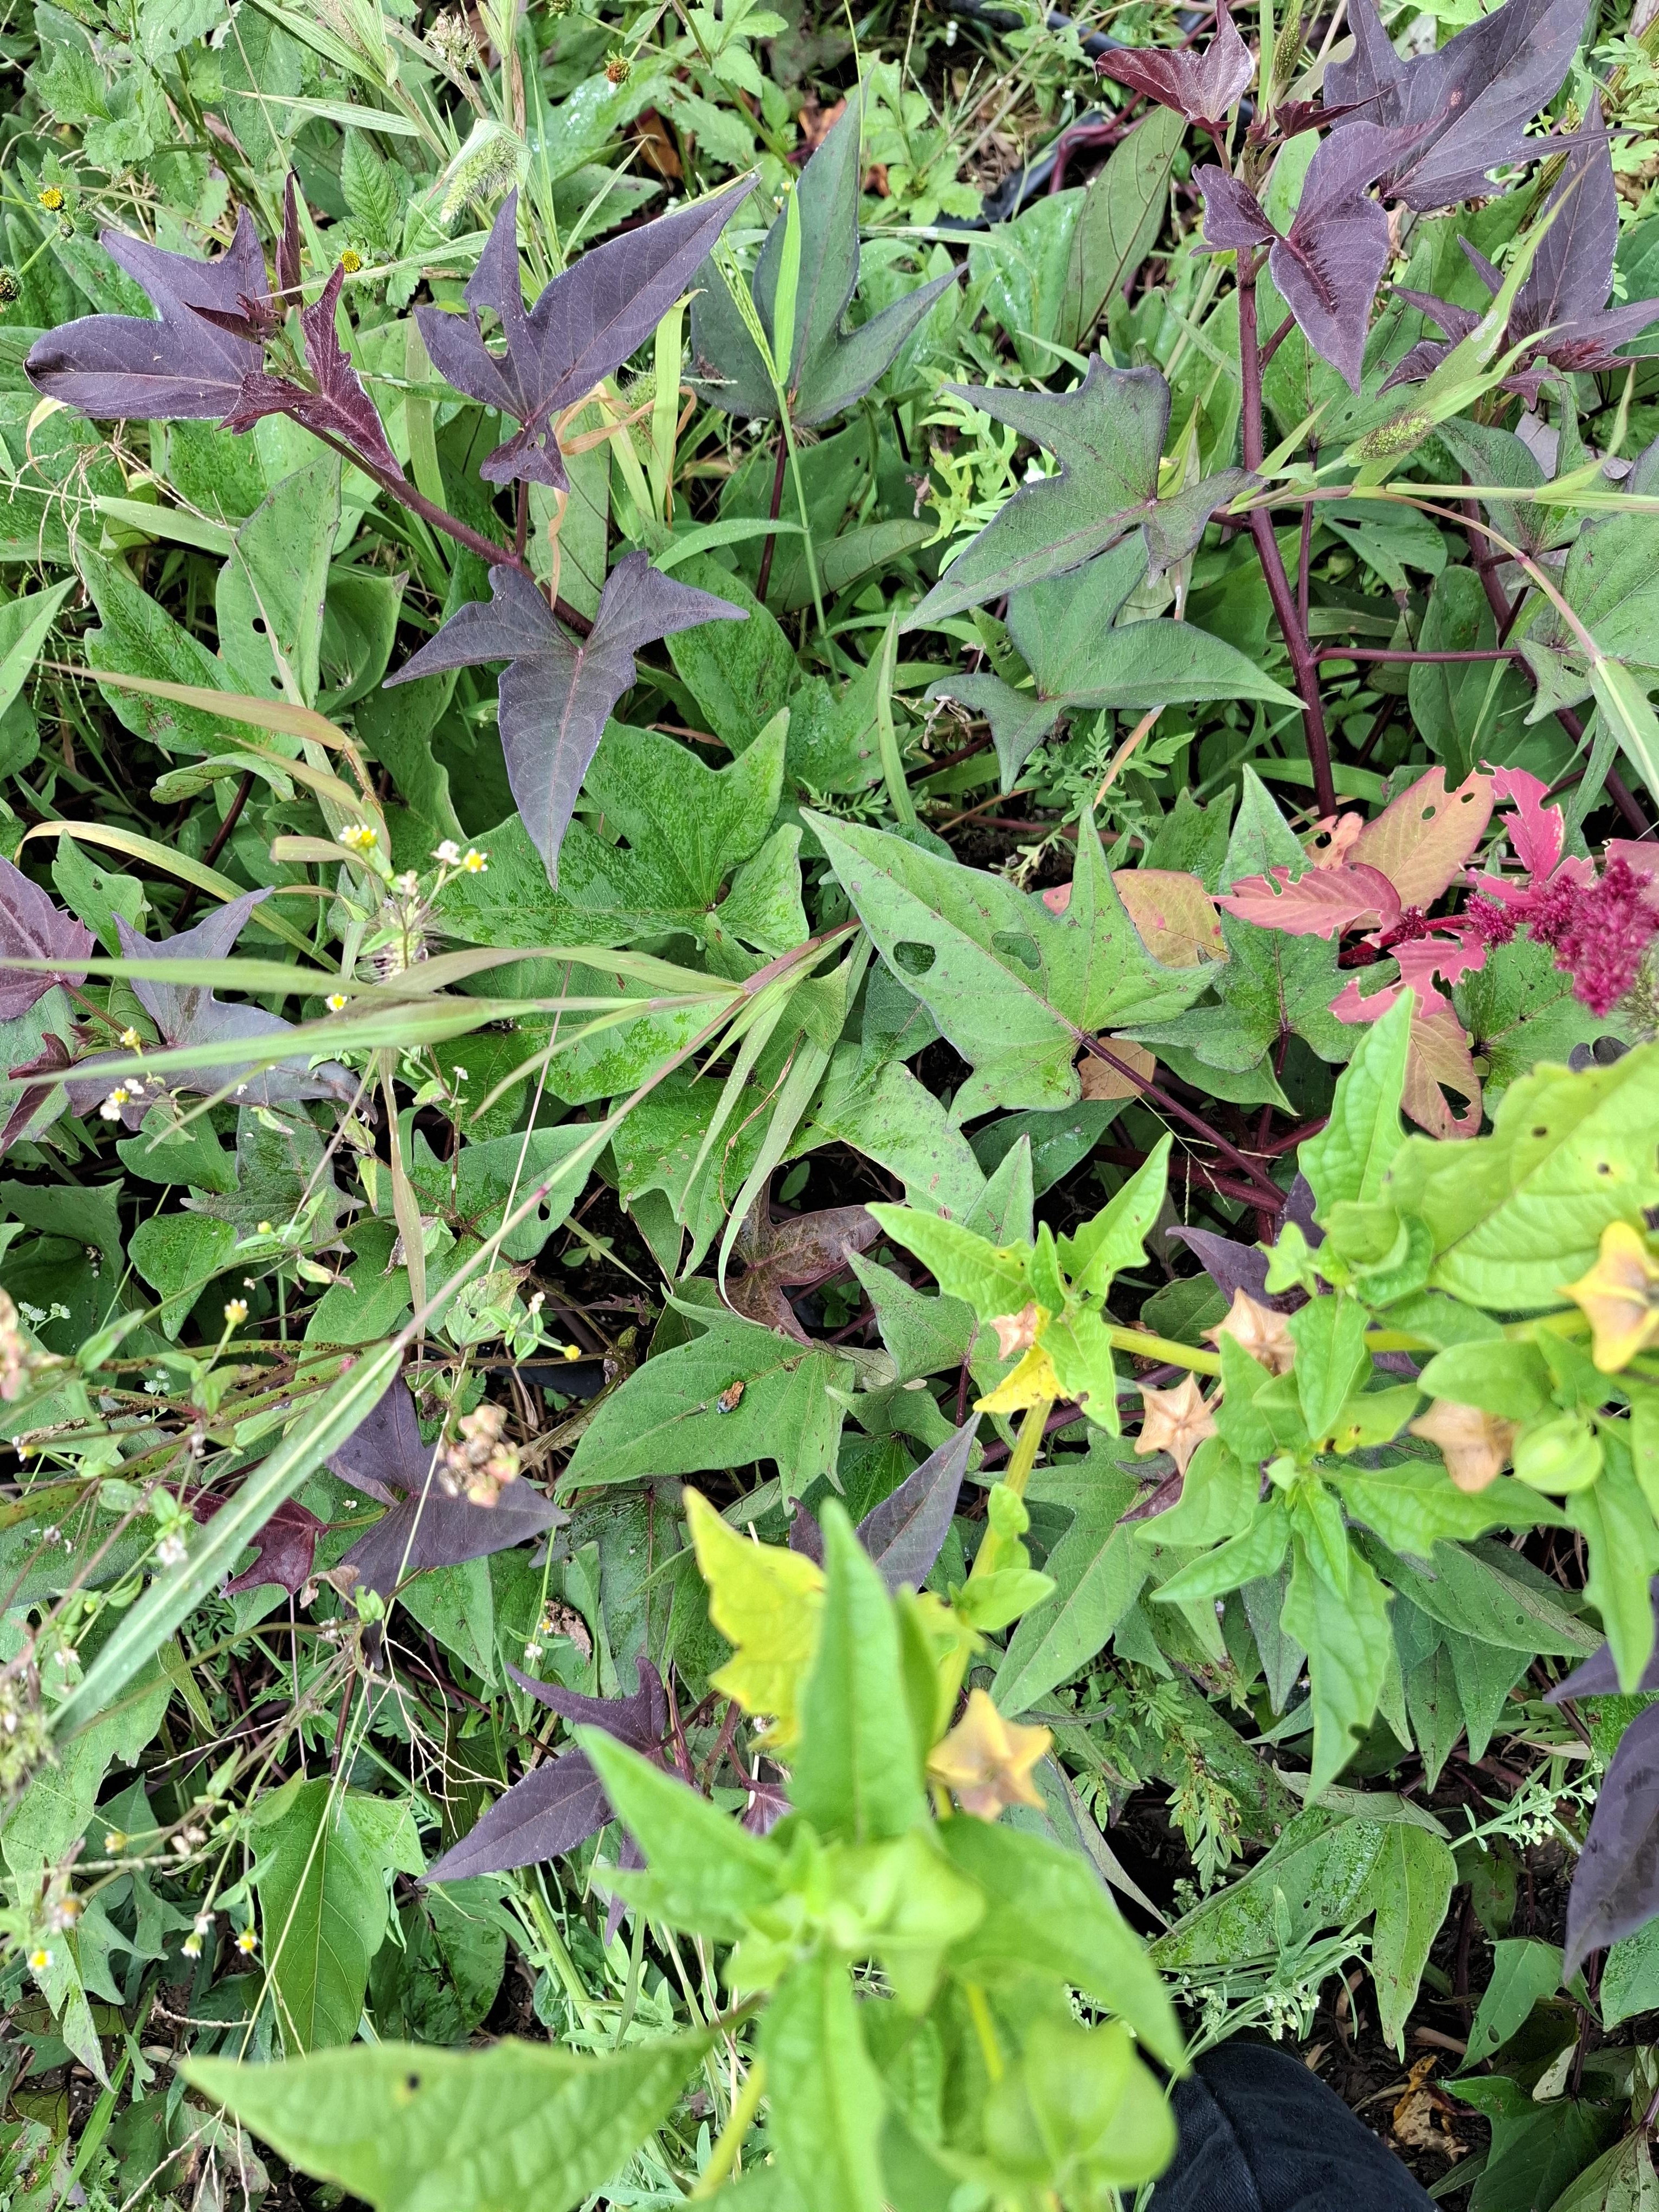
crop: sweet potato
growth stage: flowering
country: Tanzania
